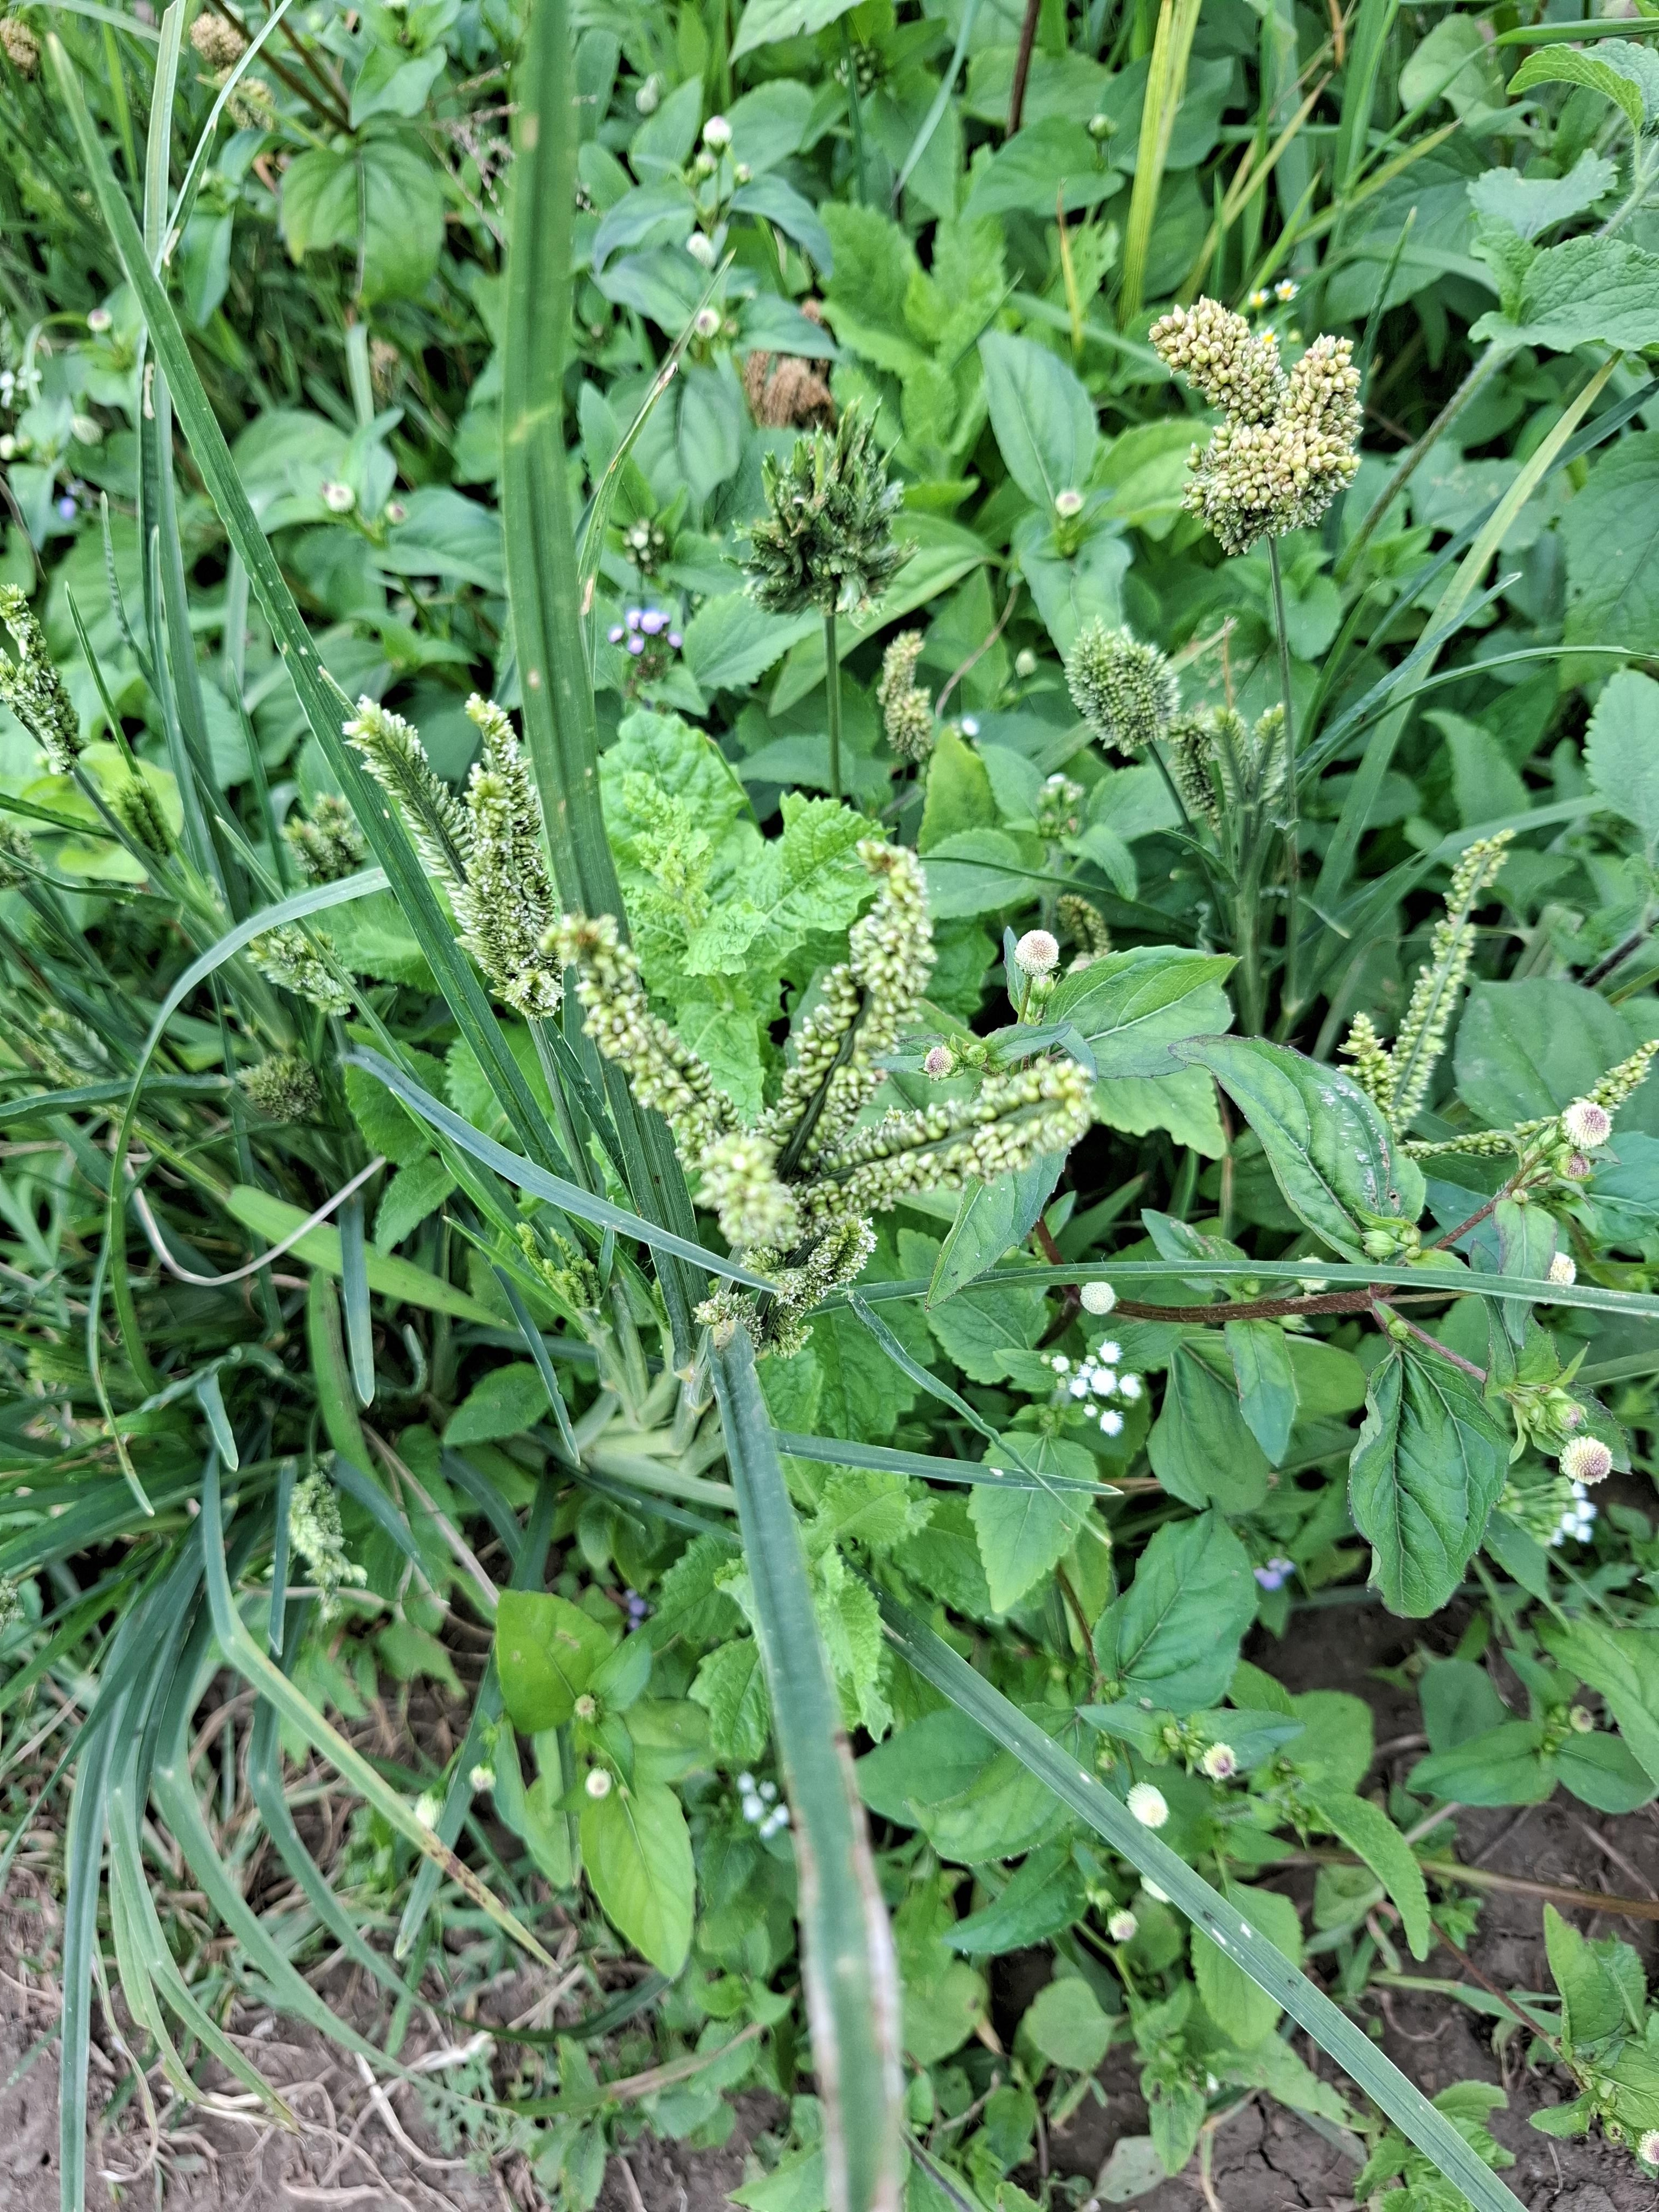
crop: sorghum
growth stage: harvest maturity
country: Tanzania
